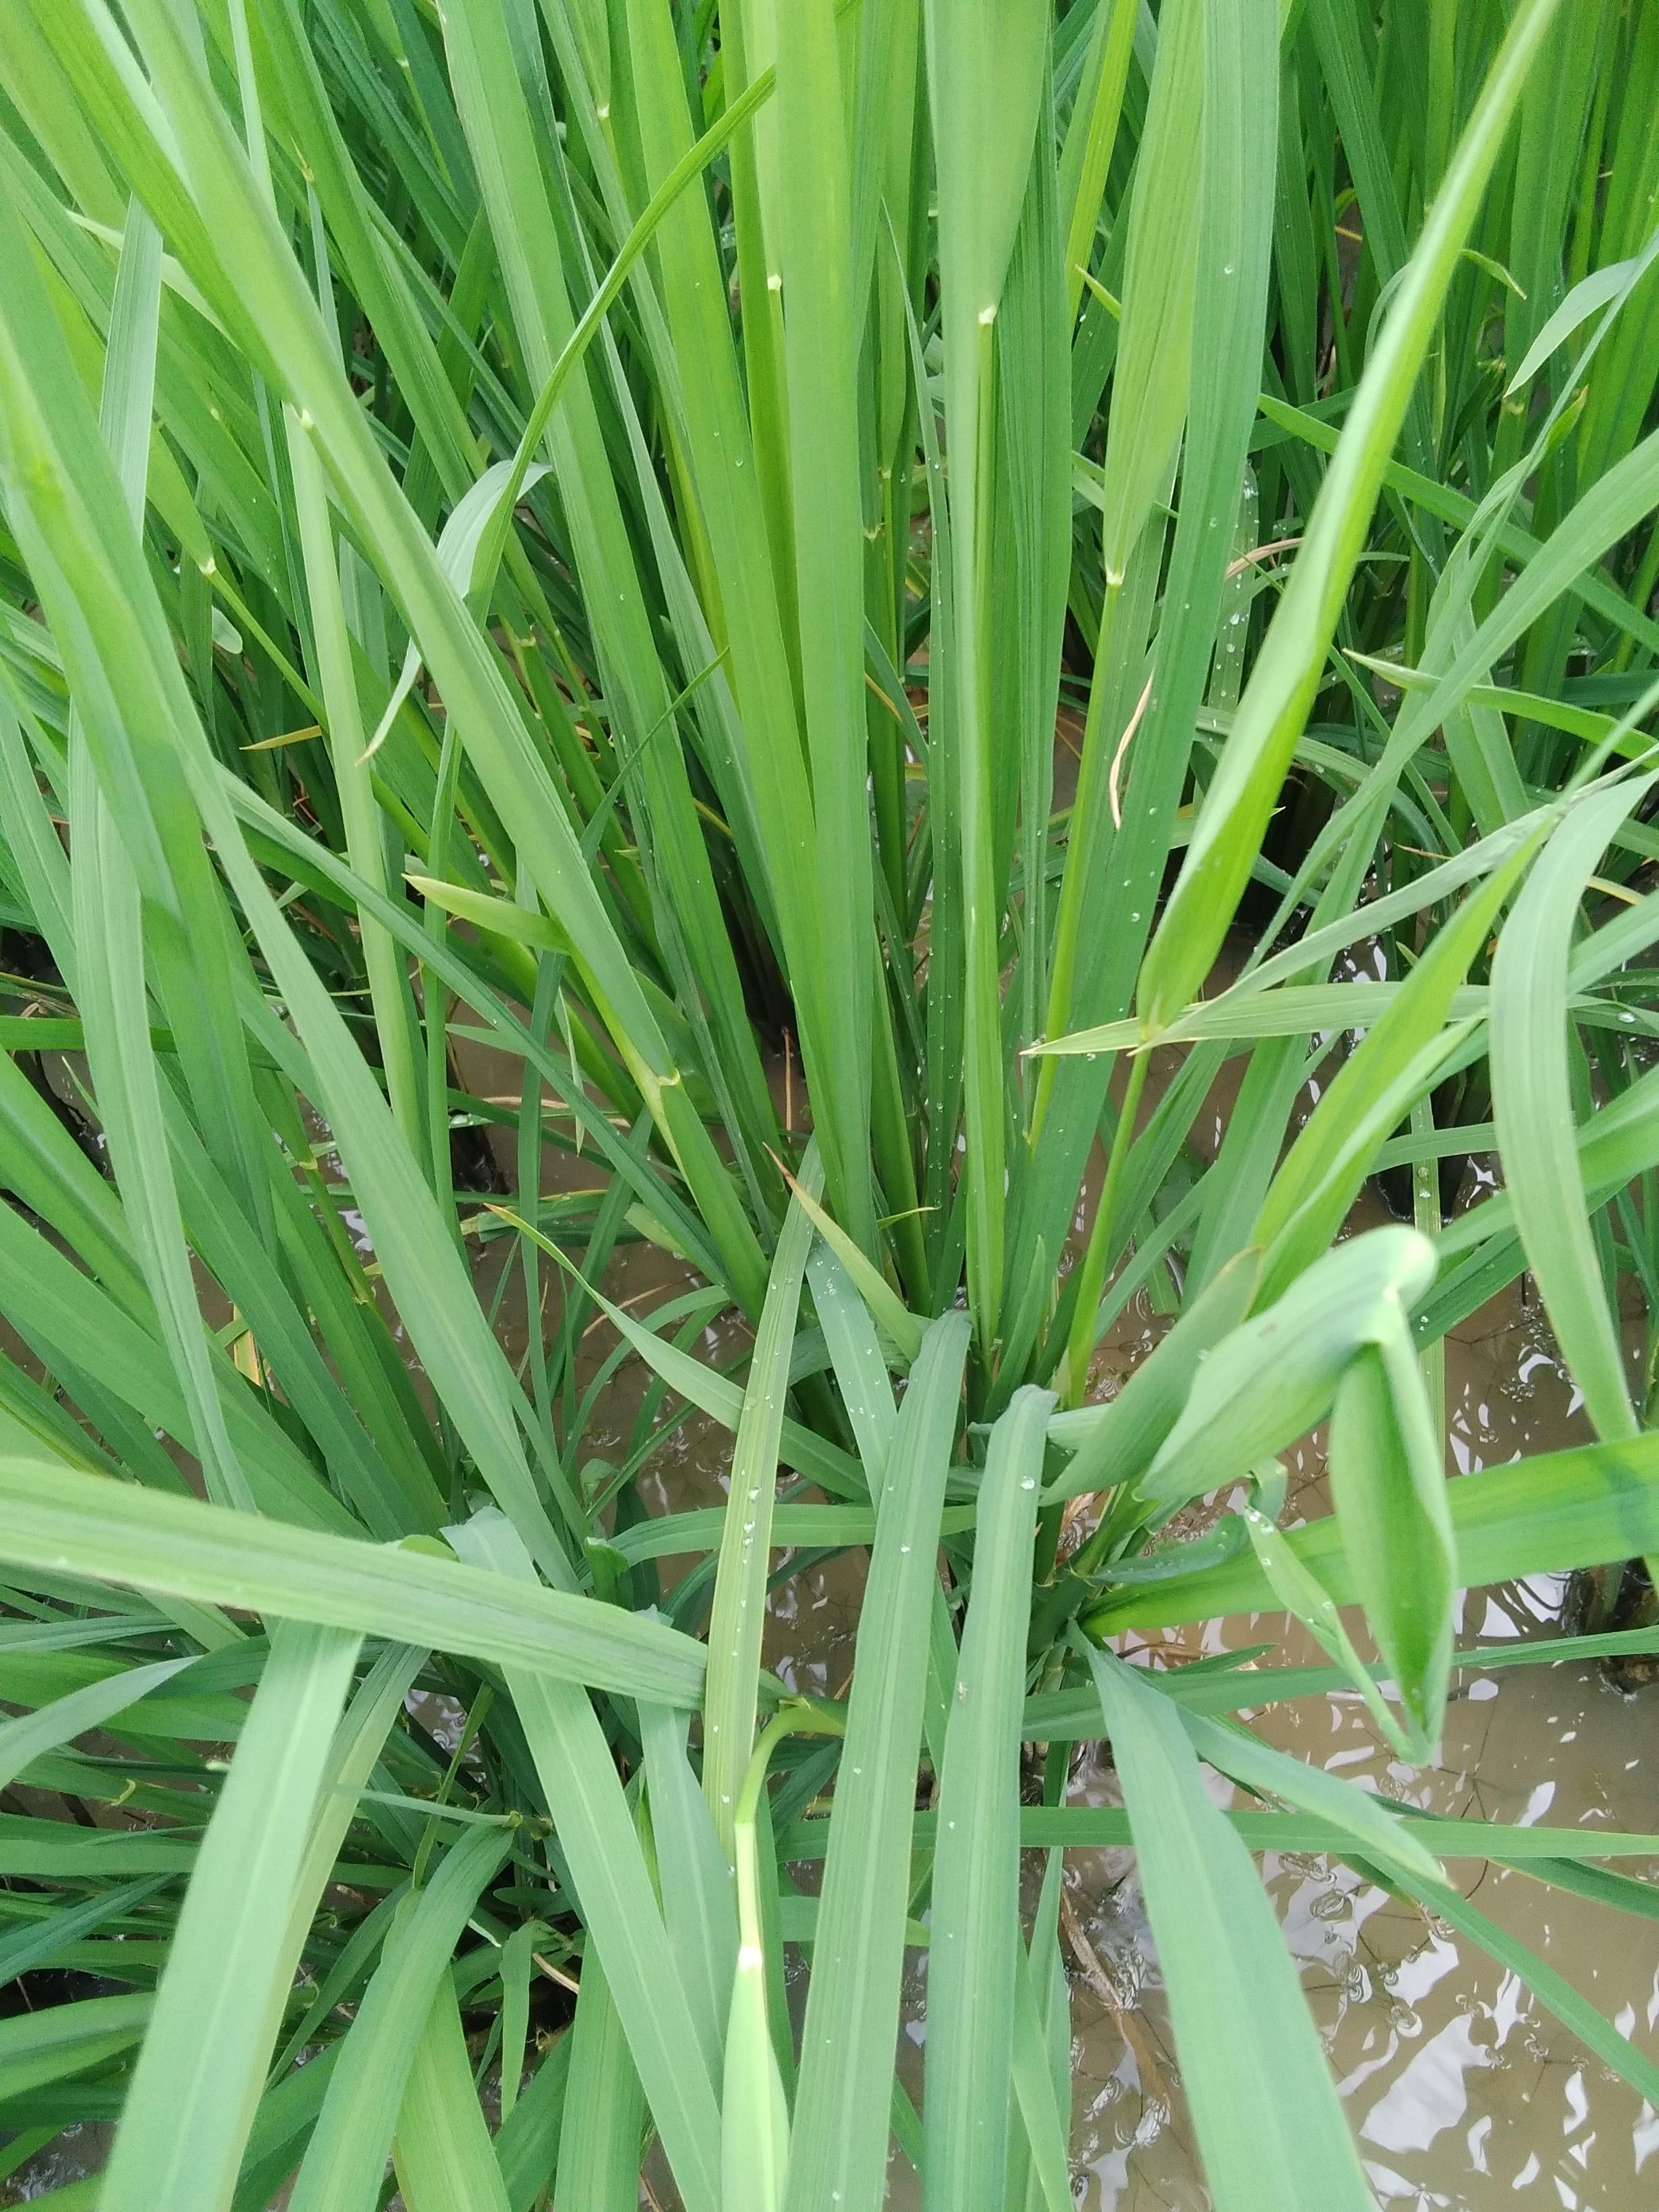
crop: rice
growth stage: booting
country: Nigeria
